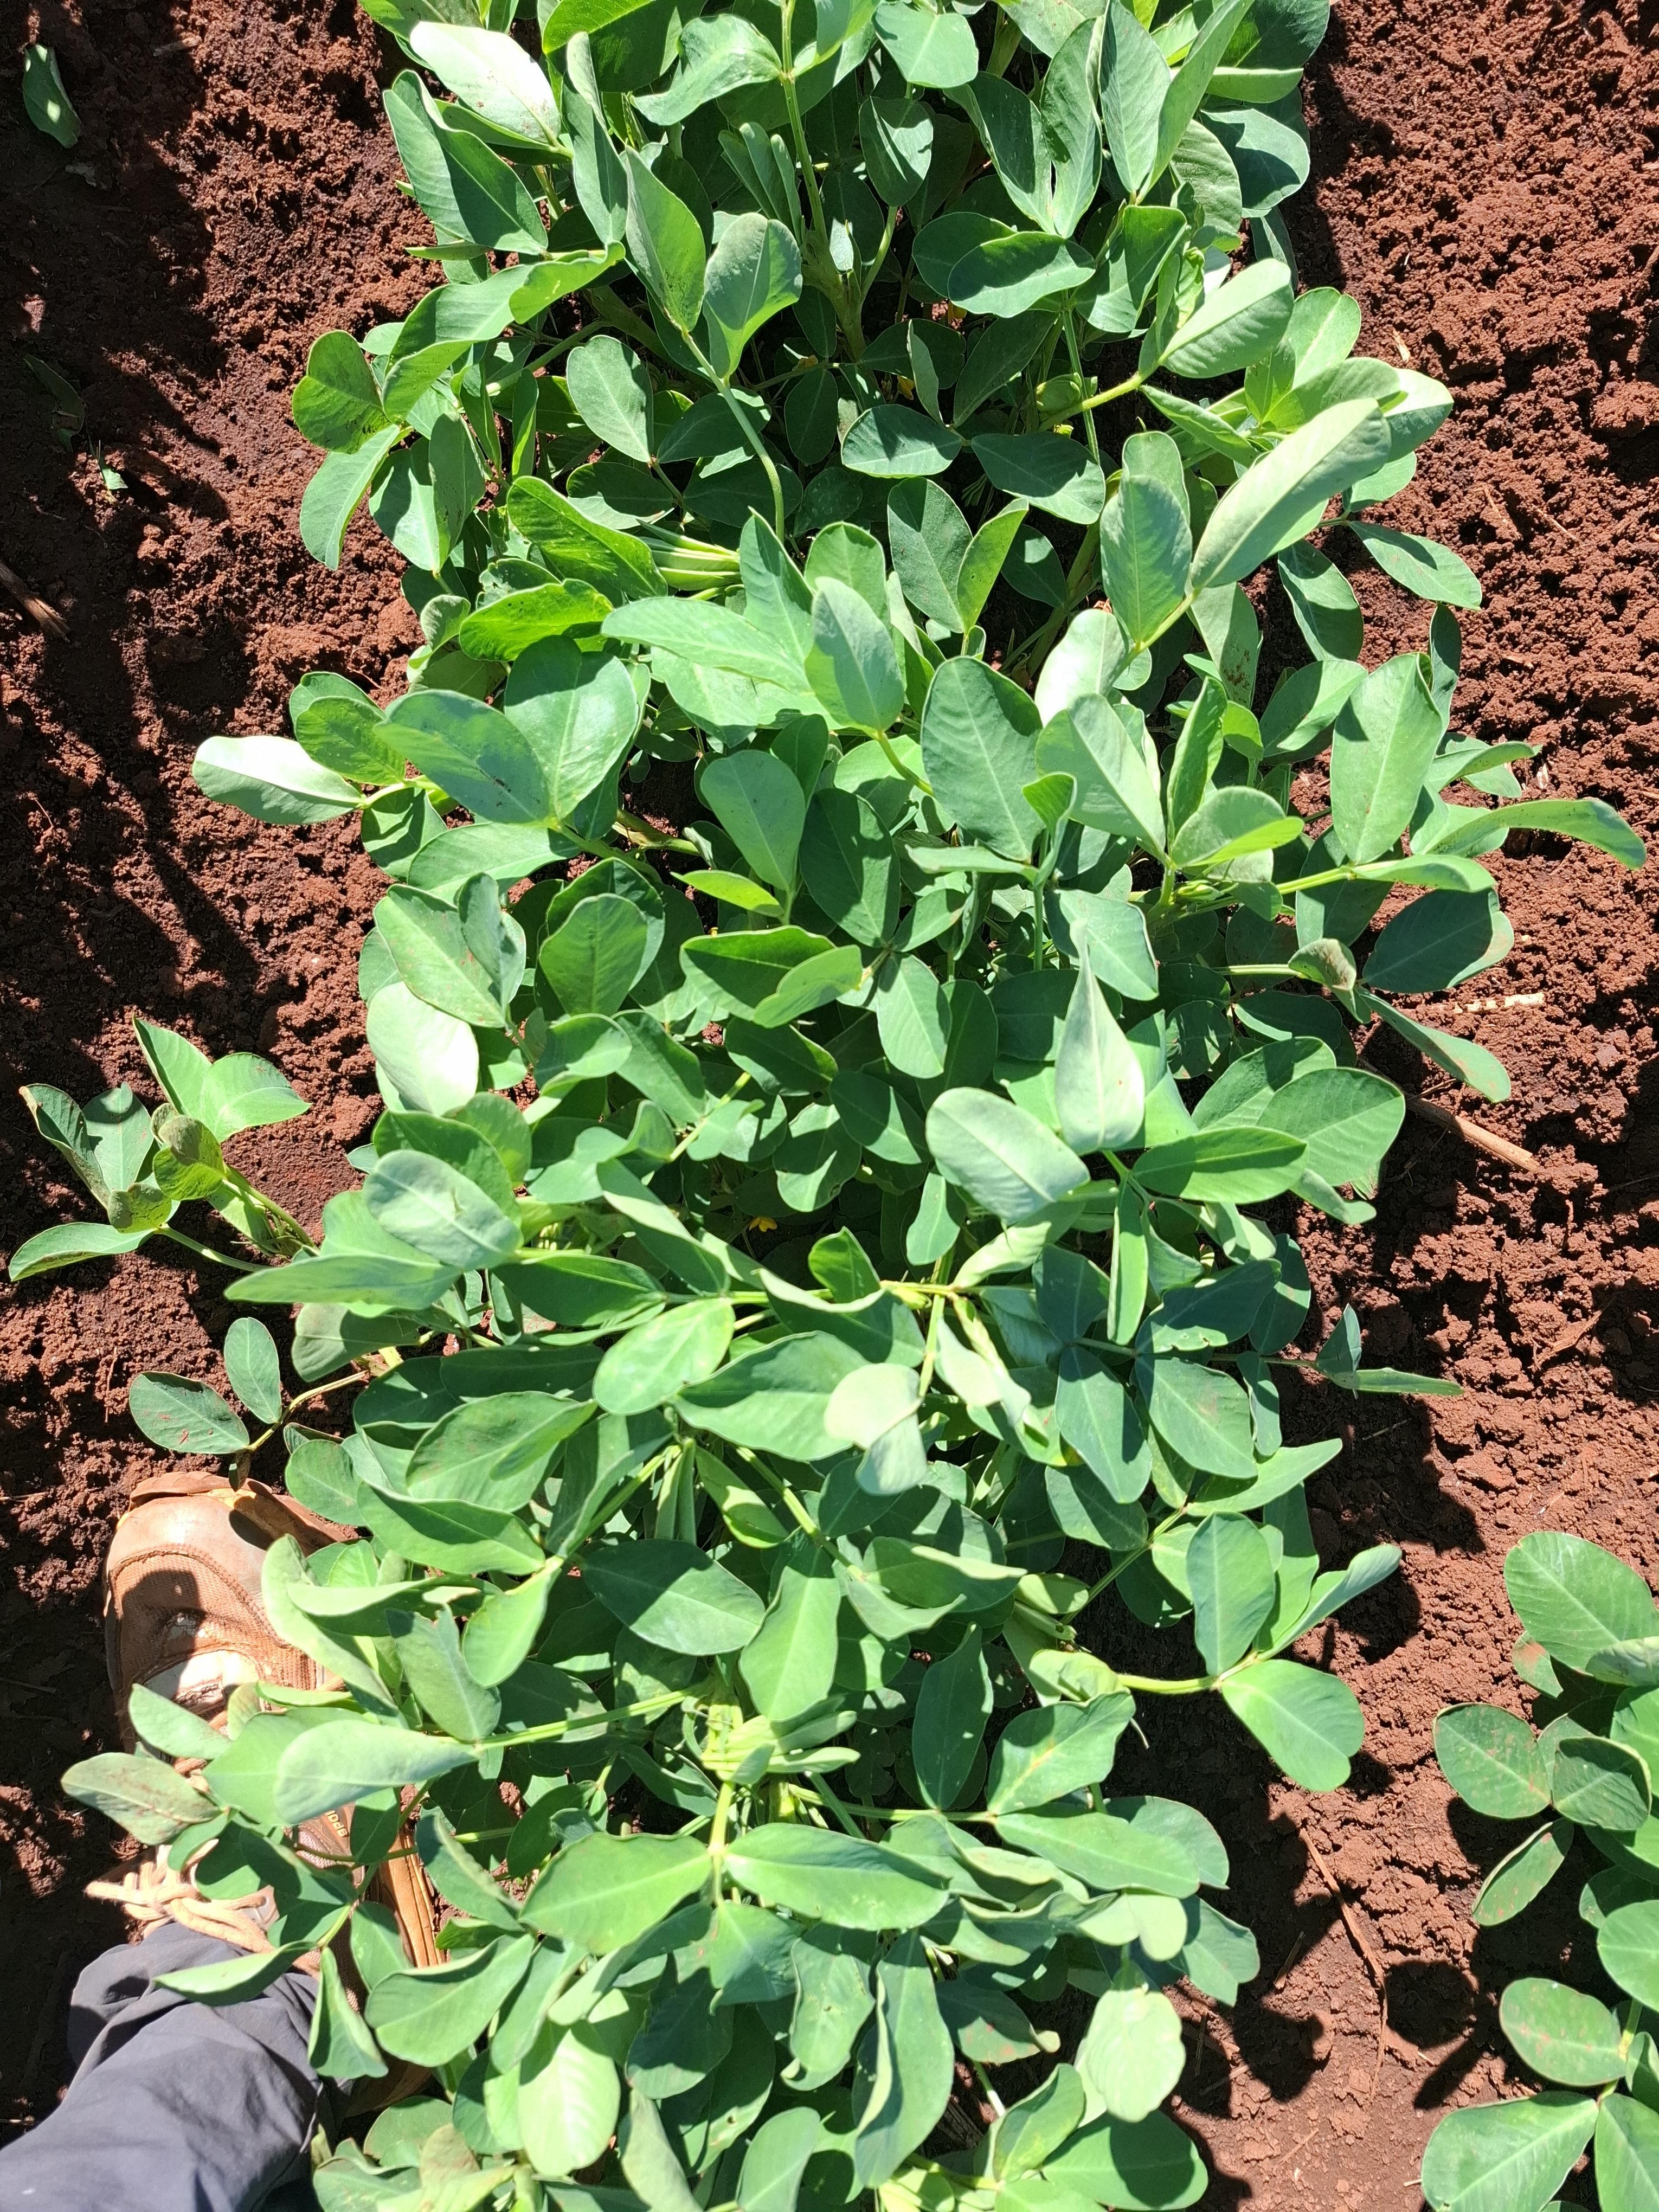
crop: groundnut
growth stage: flowering
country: Kenya
